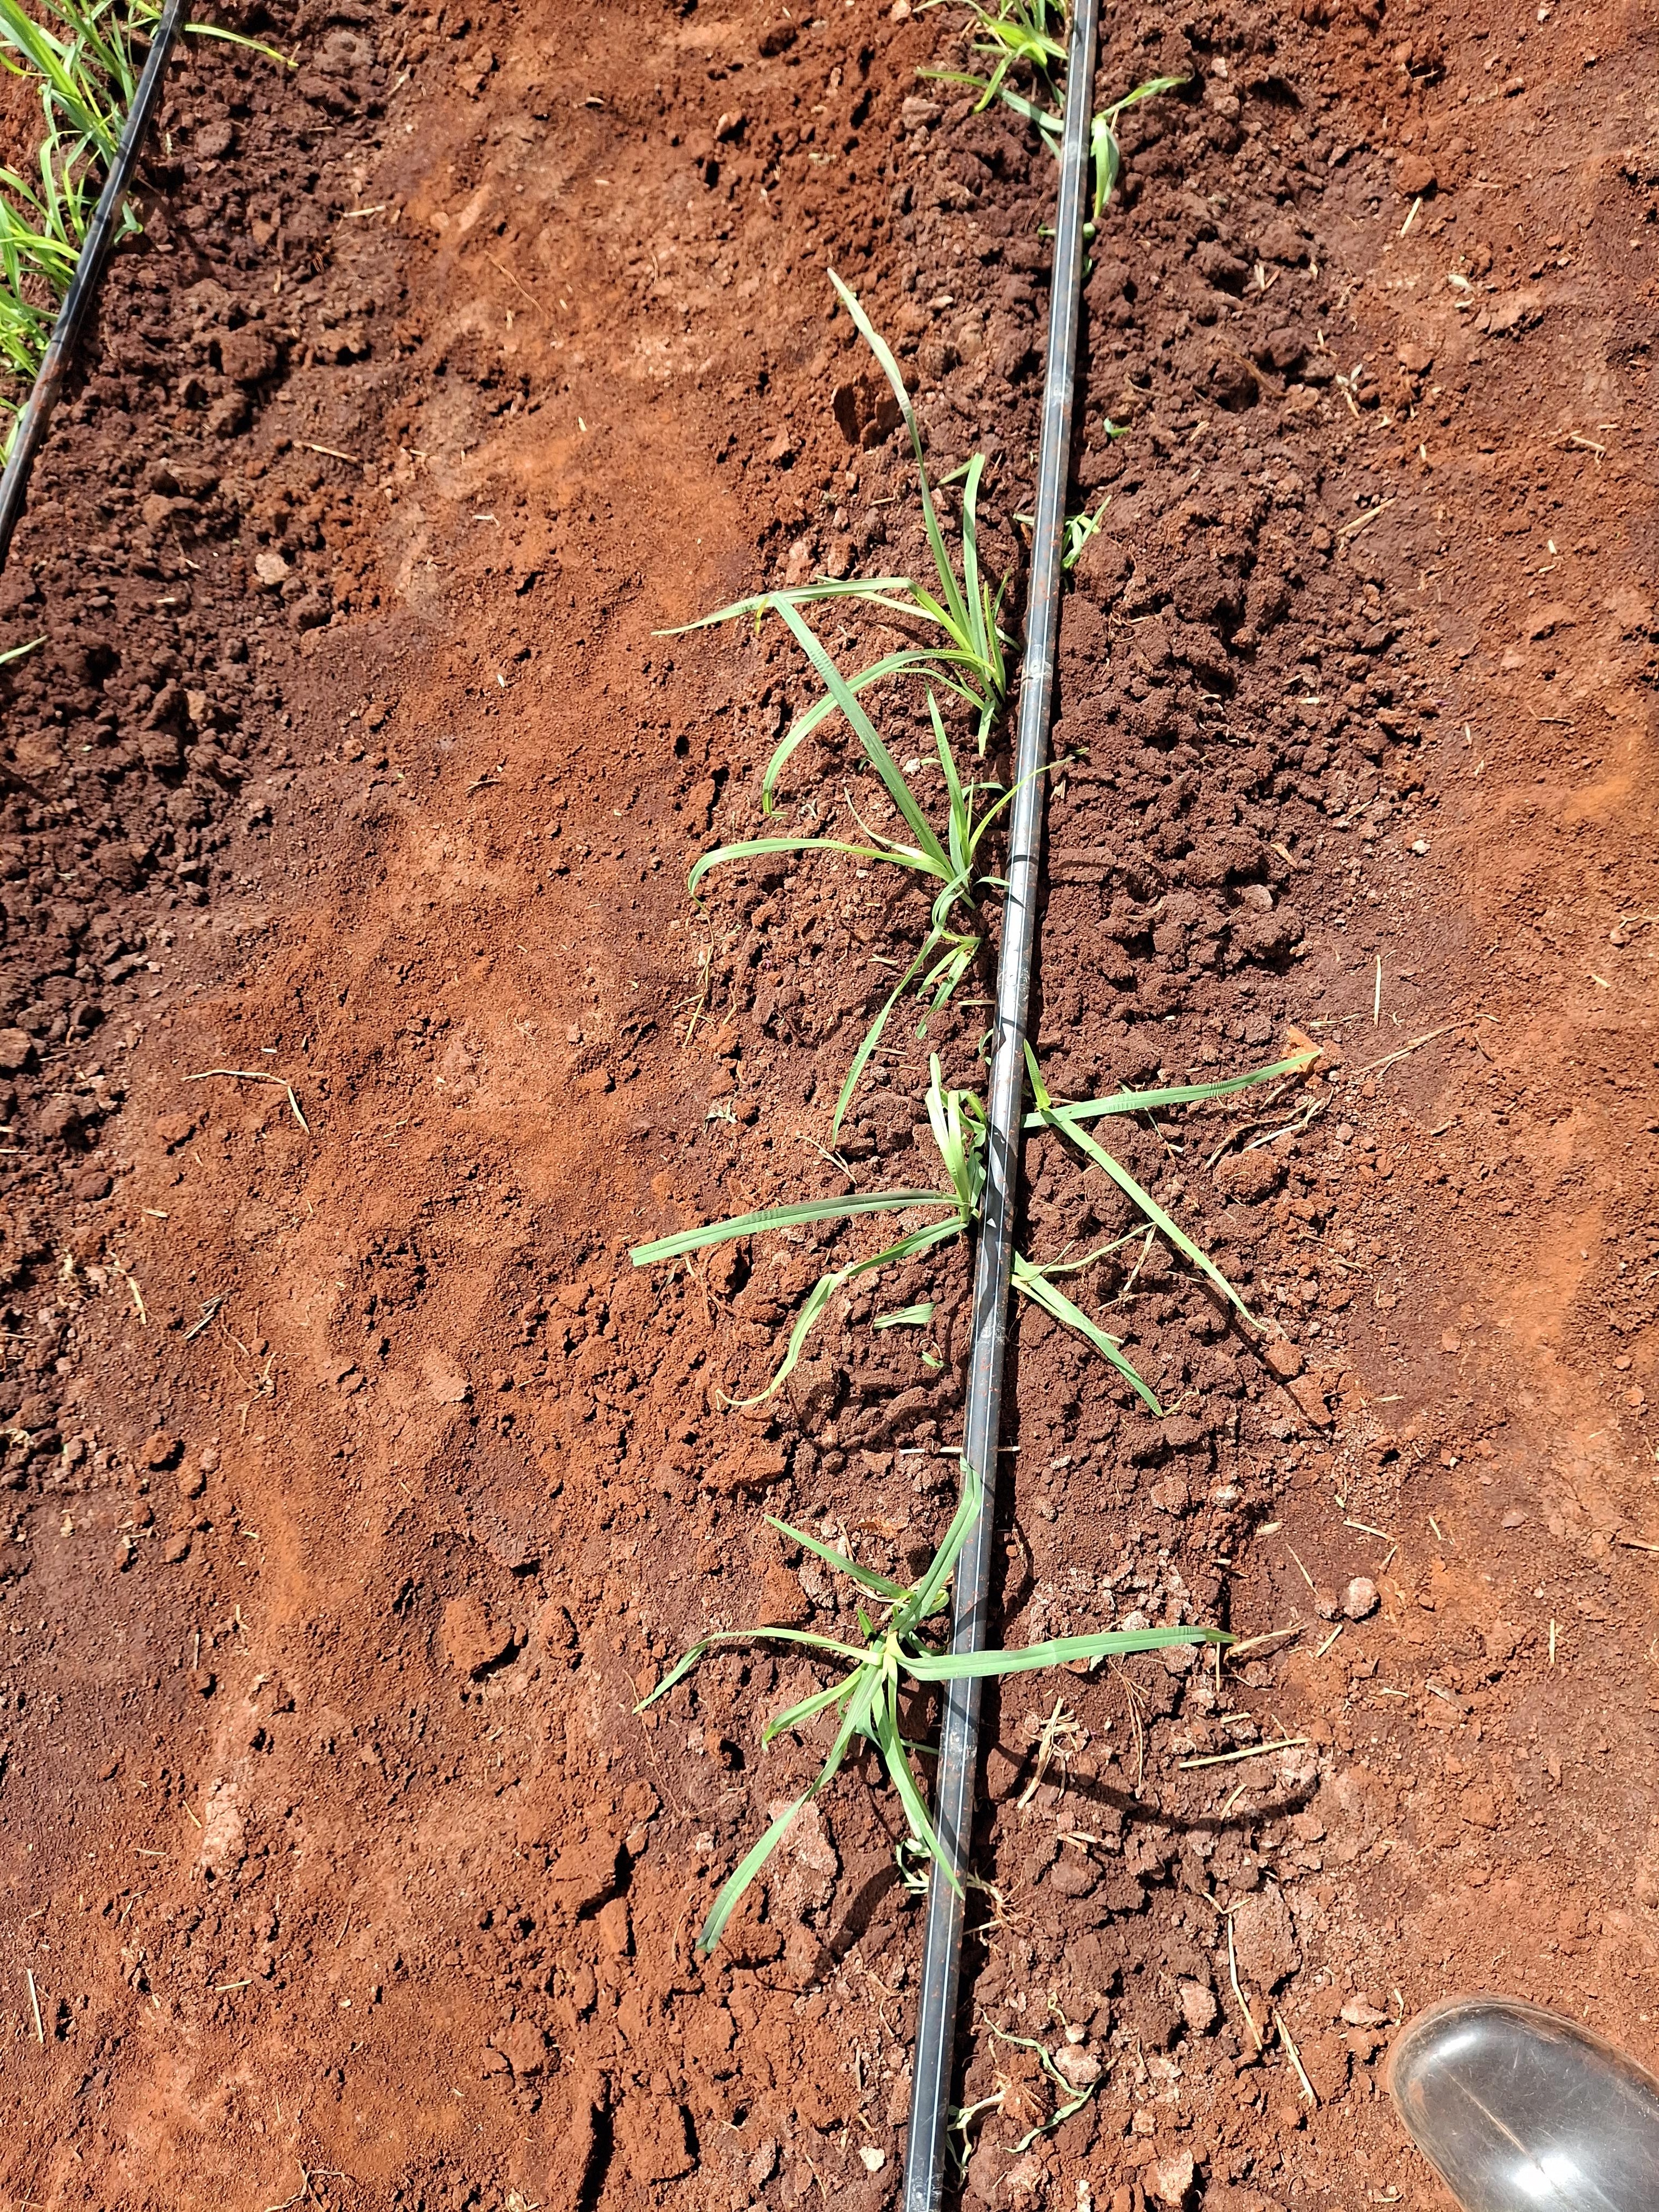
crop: finger millet
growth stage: vegetative
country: Kenya
